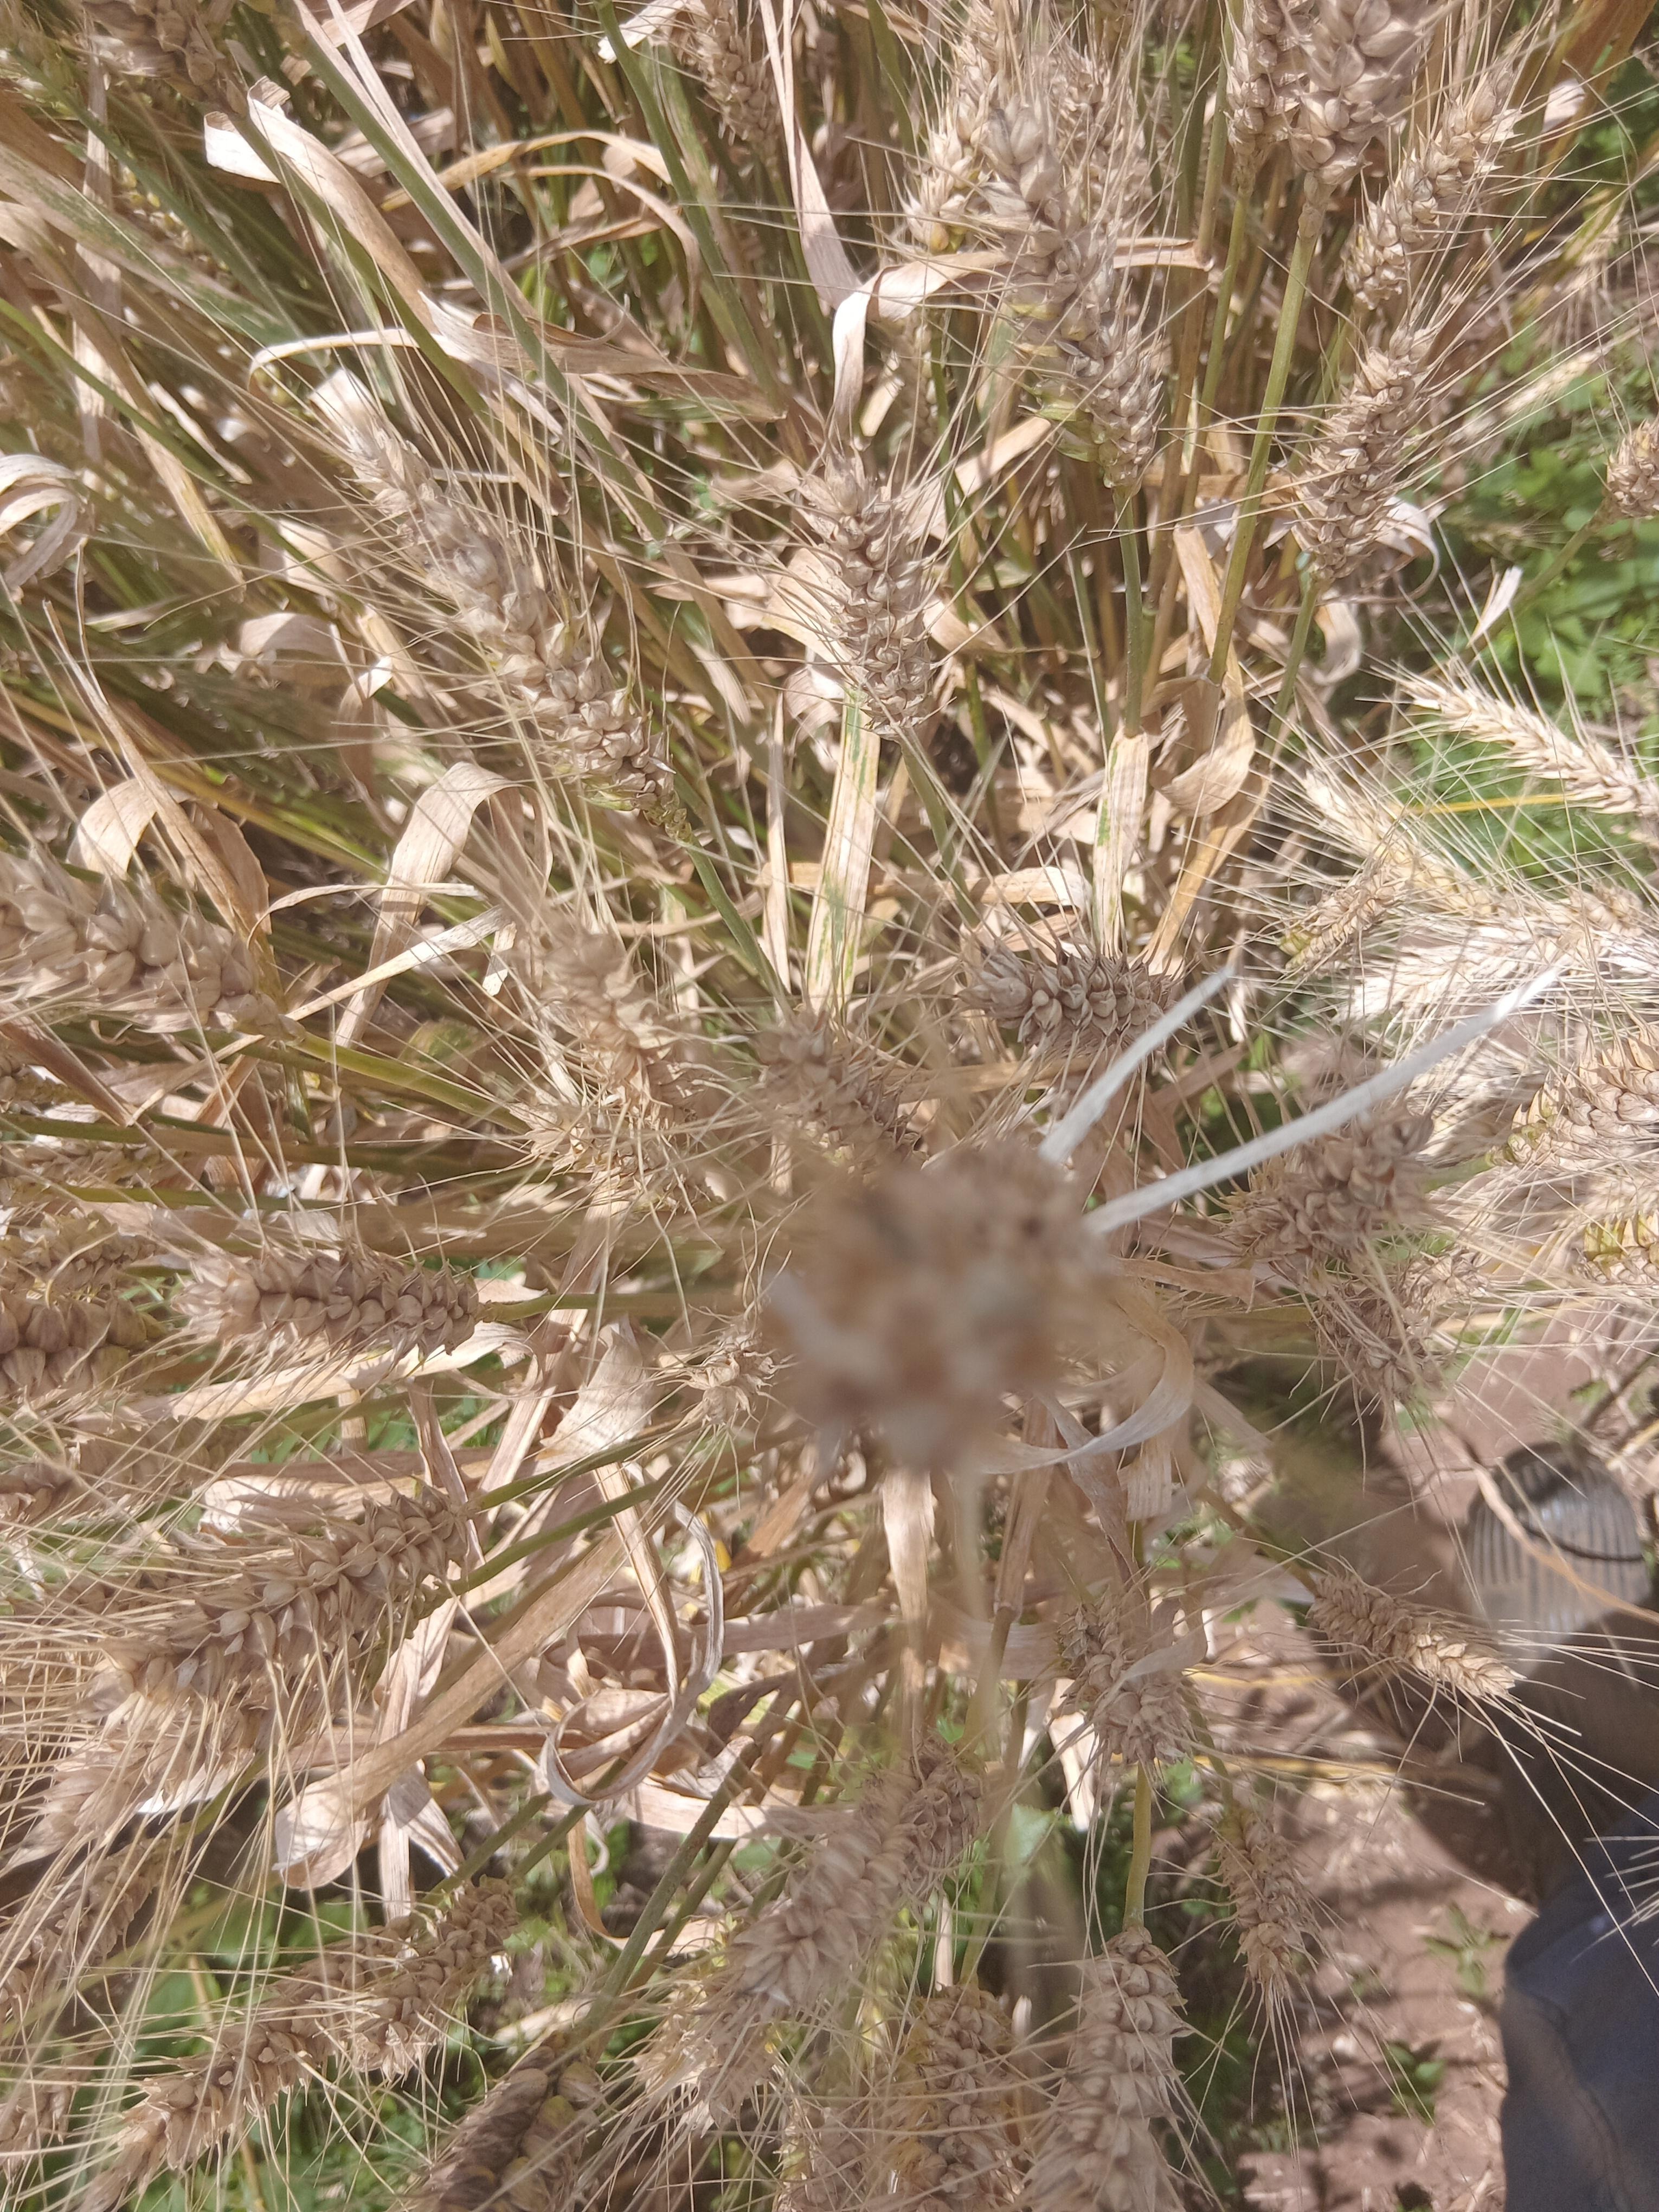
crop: wheat
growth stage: maturity
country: Kenya
